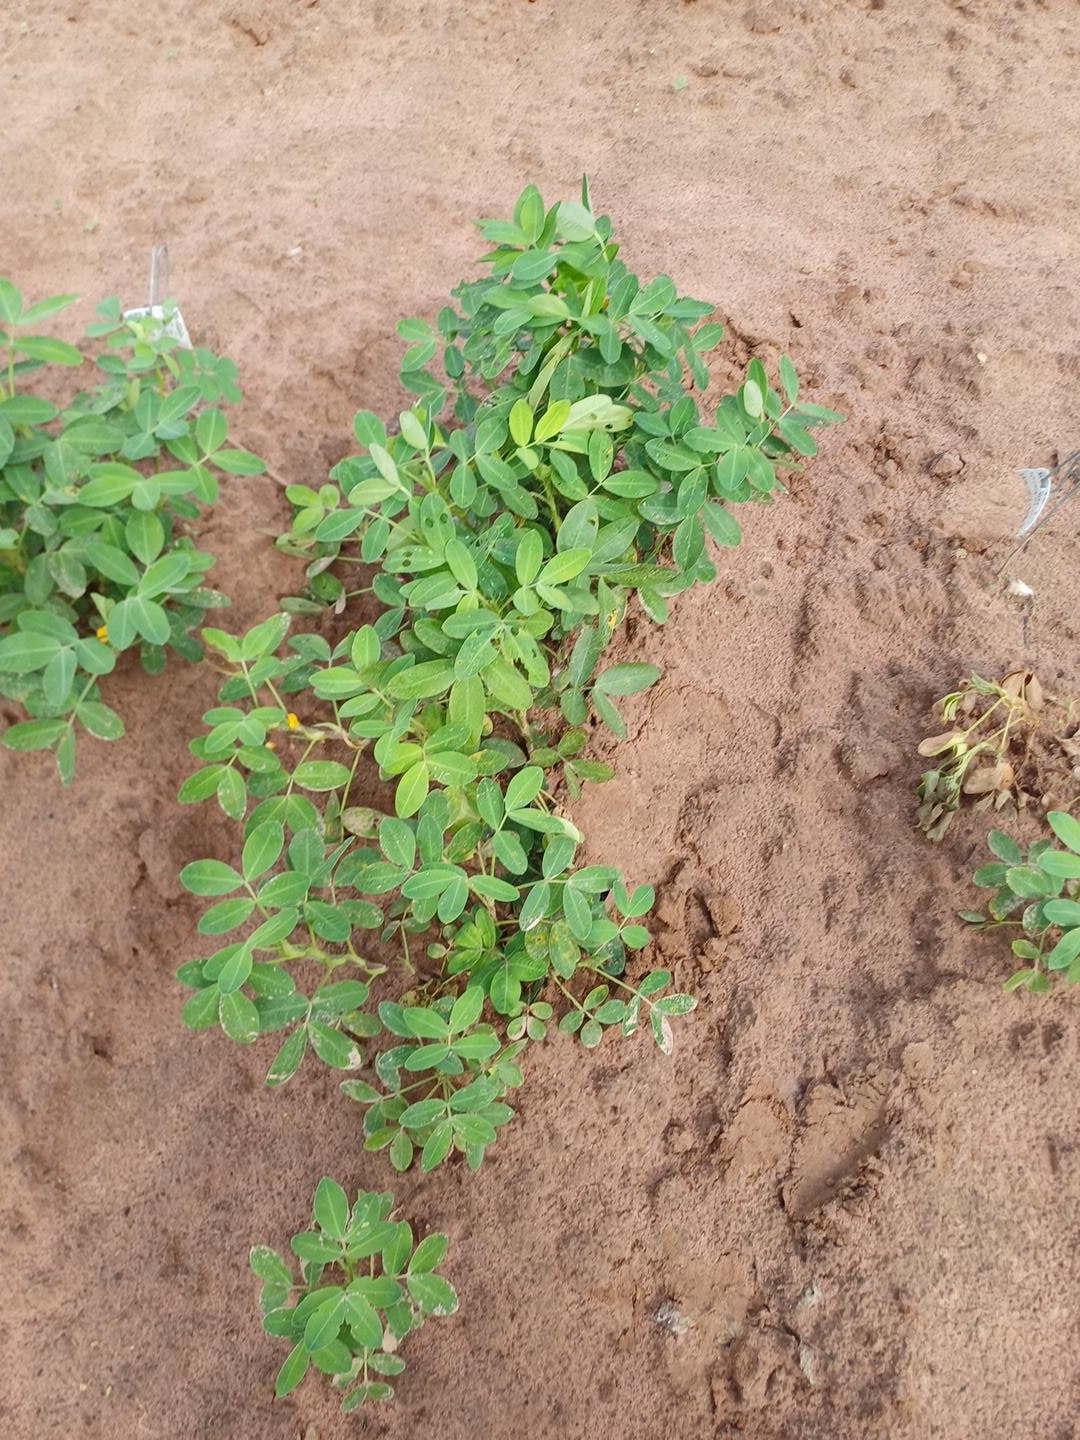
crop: groundnut
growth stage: flowering
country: Senegal
